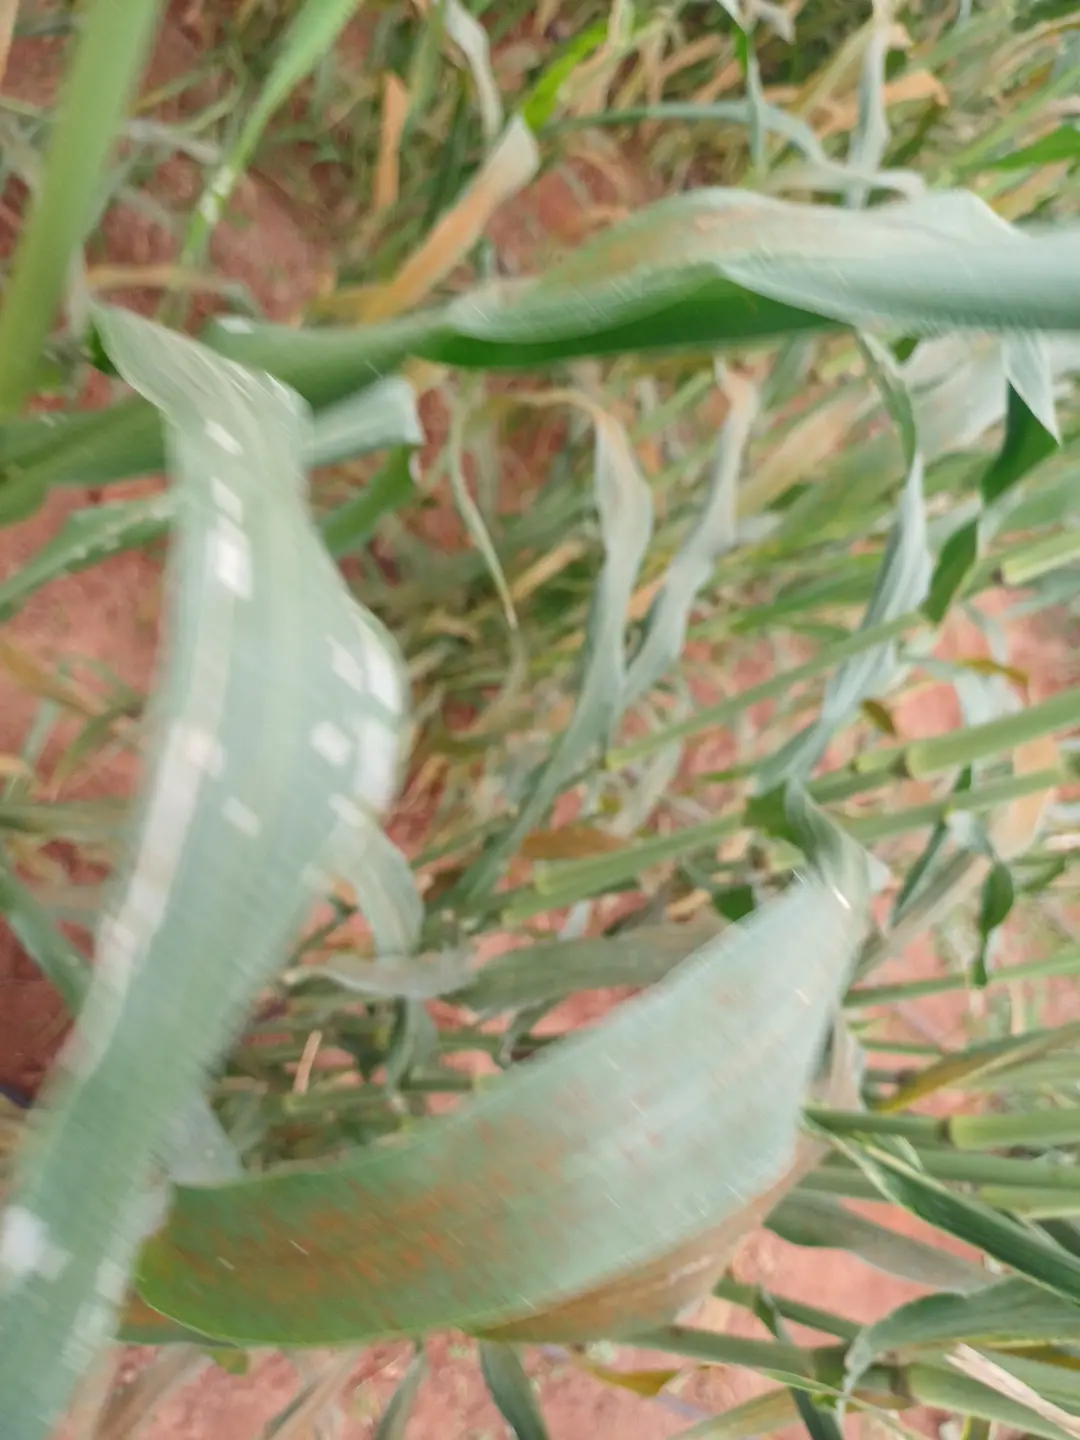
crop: pearl millet
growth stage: filling grain
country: Kenya
